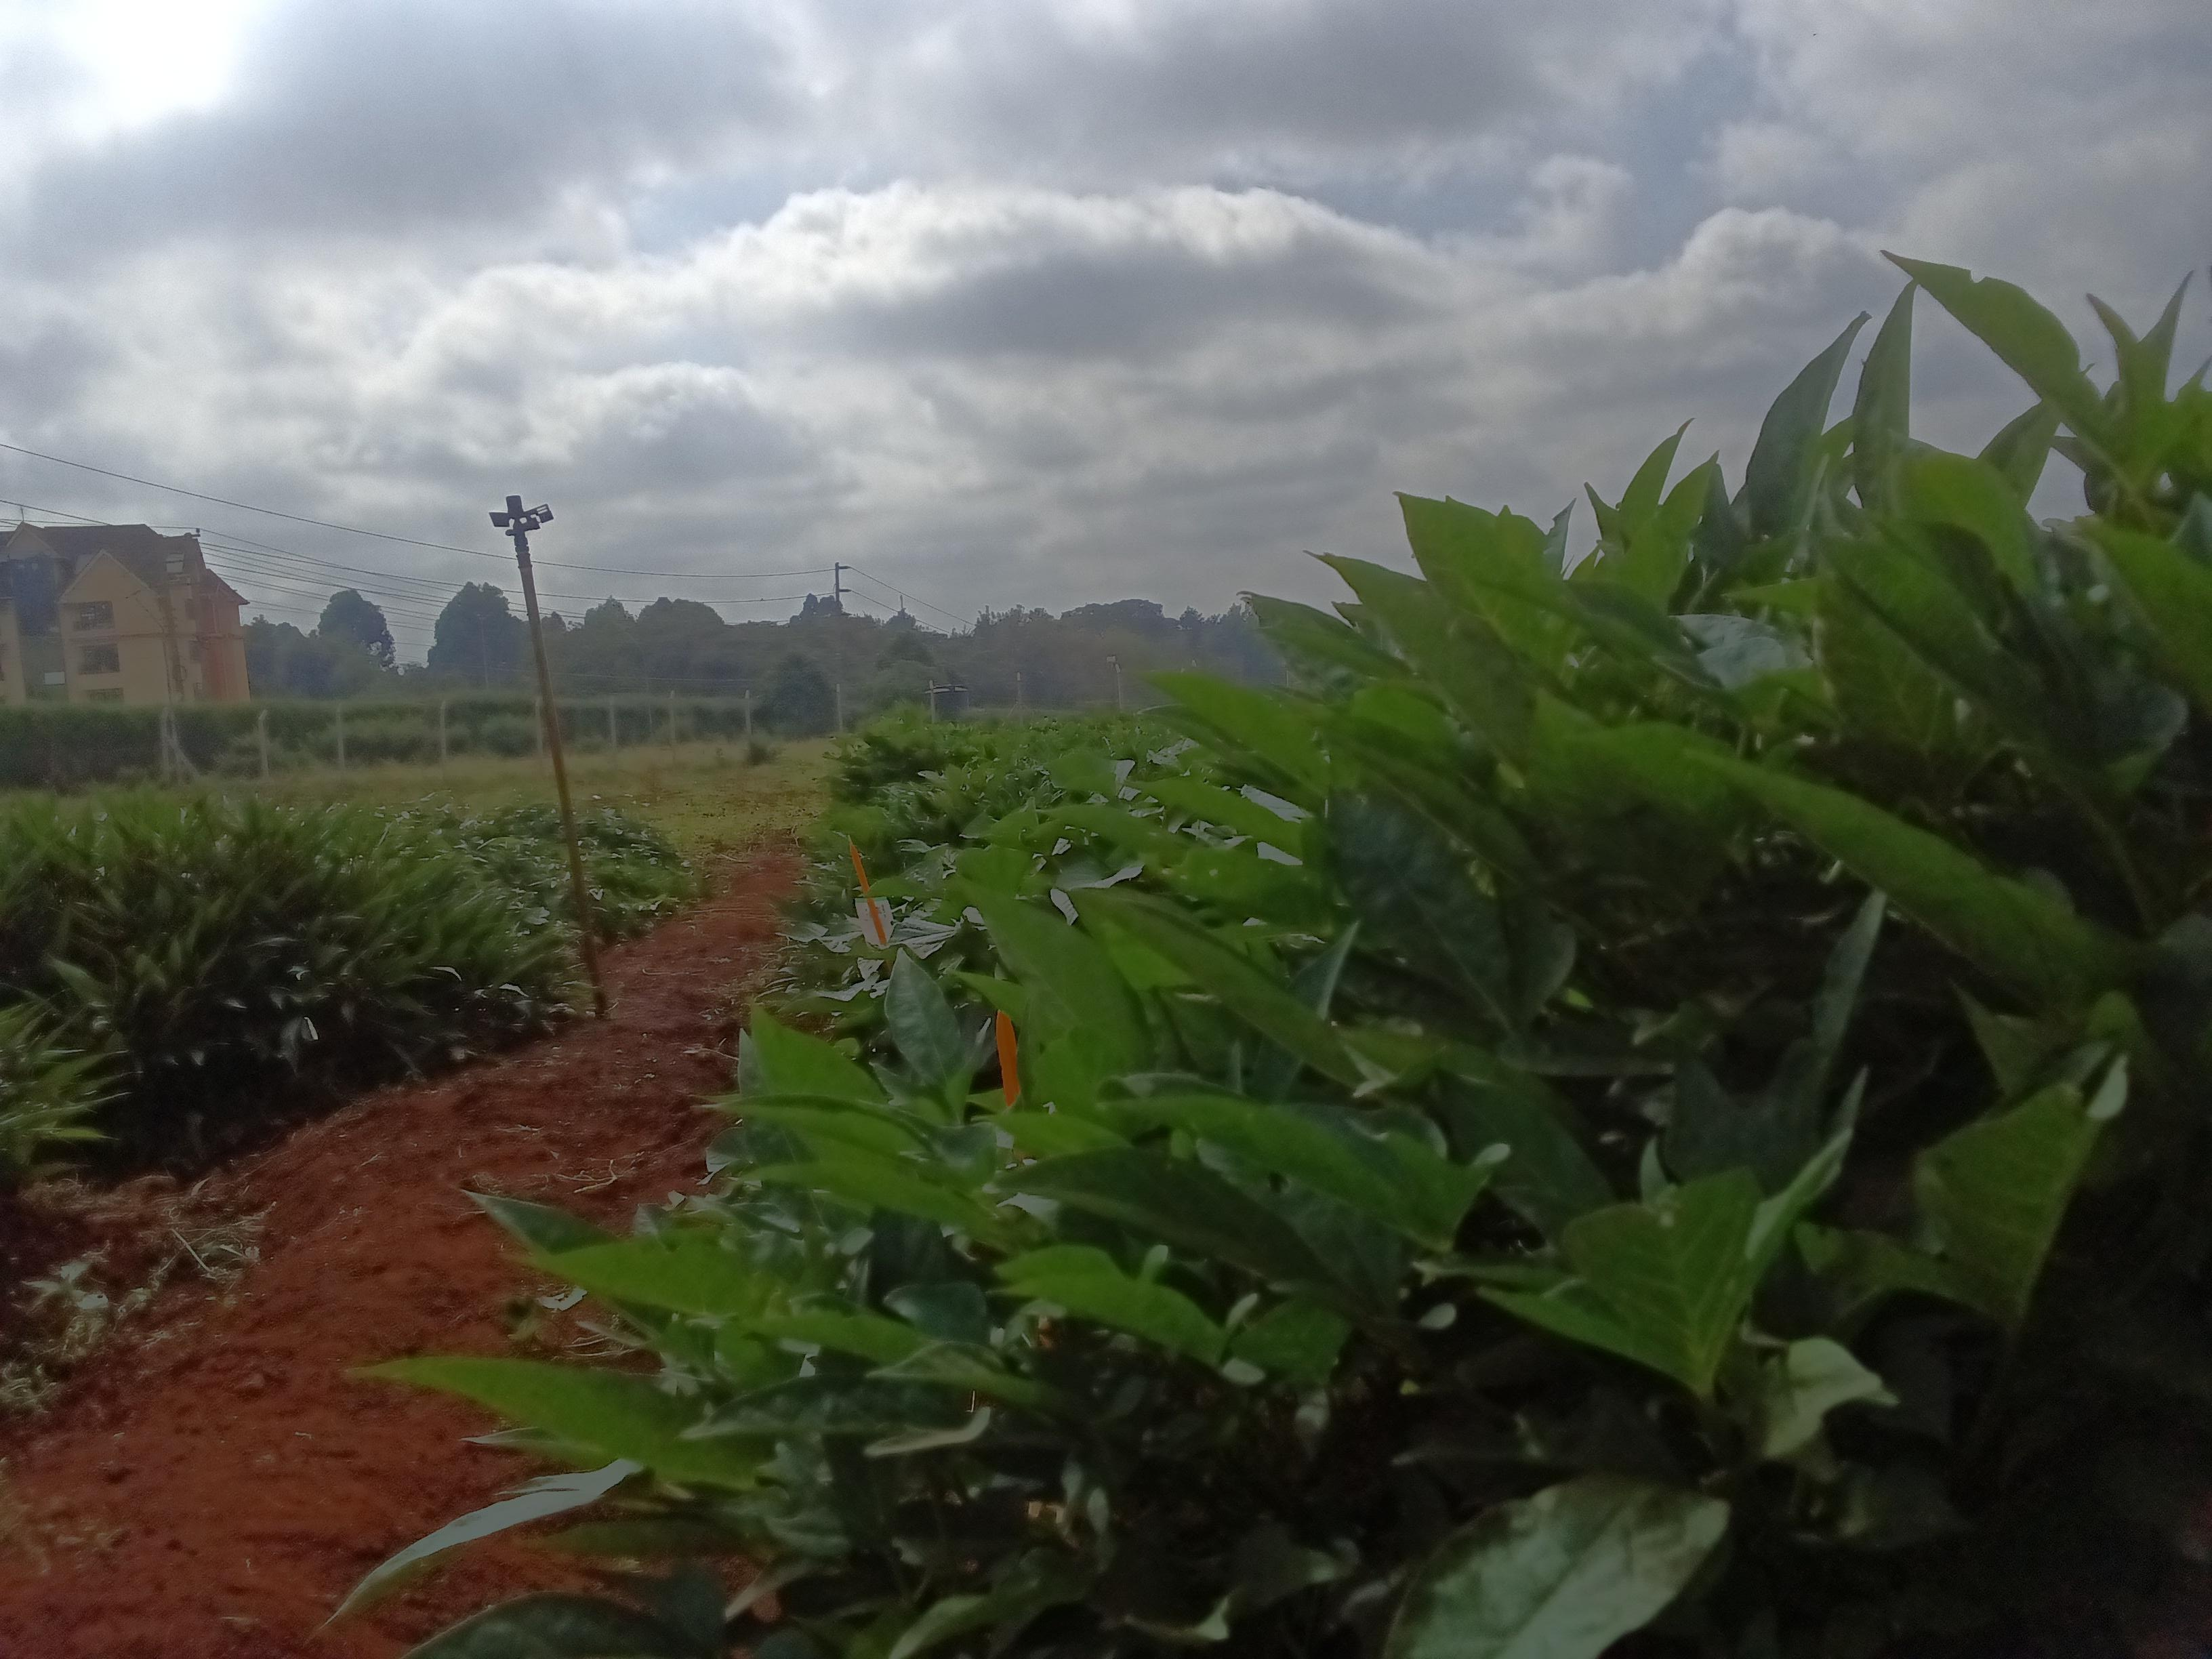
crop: sweet potato
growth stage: vegetative
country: Kenya
